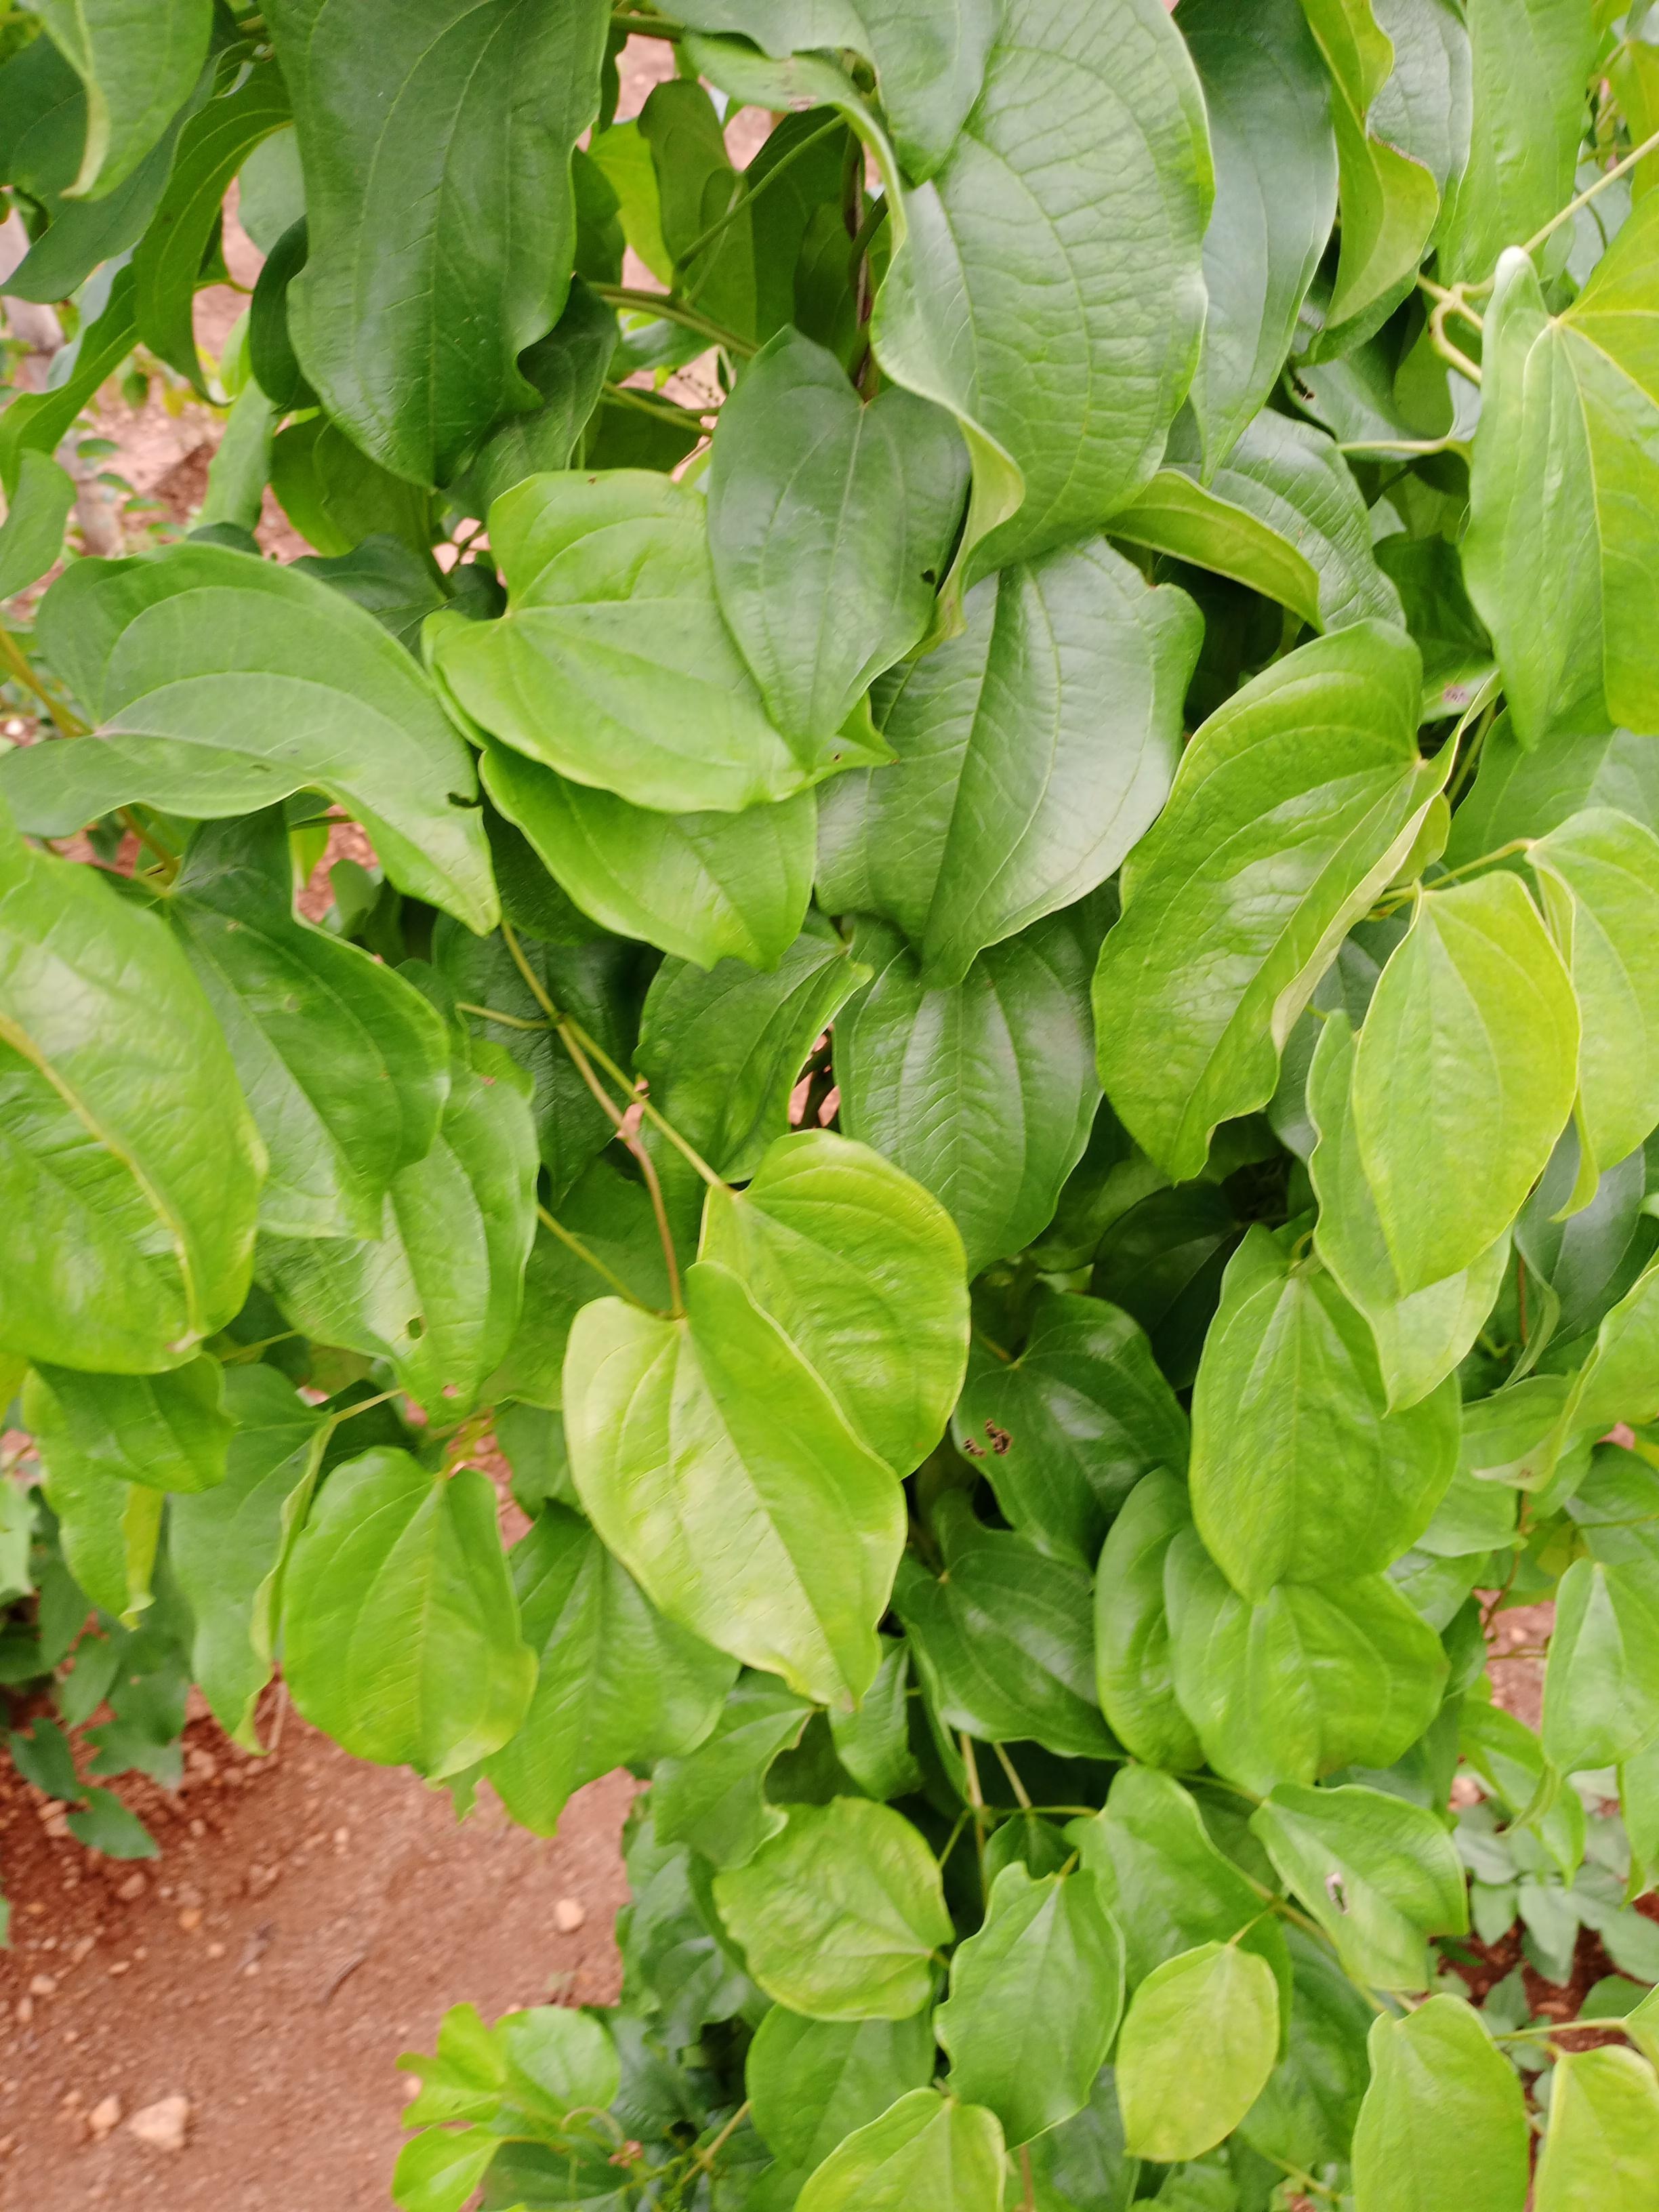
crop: yam
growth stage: vegetative
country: Nigeria
